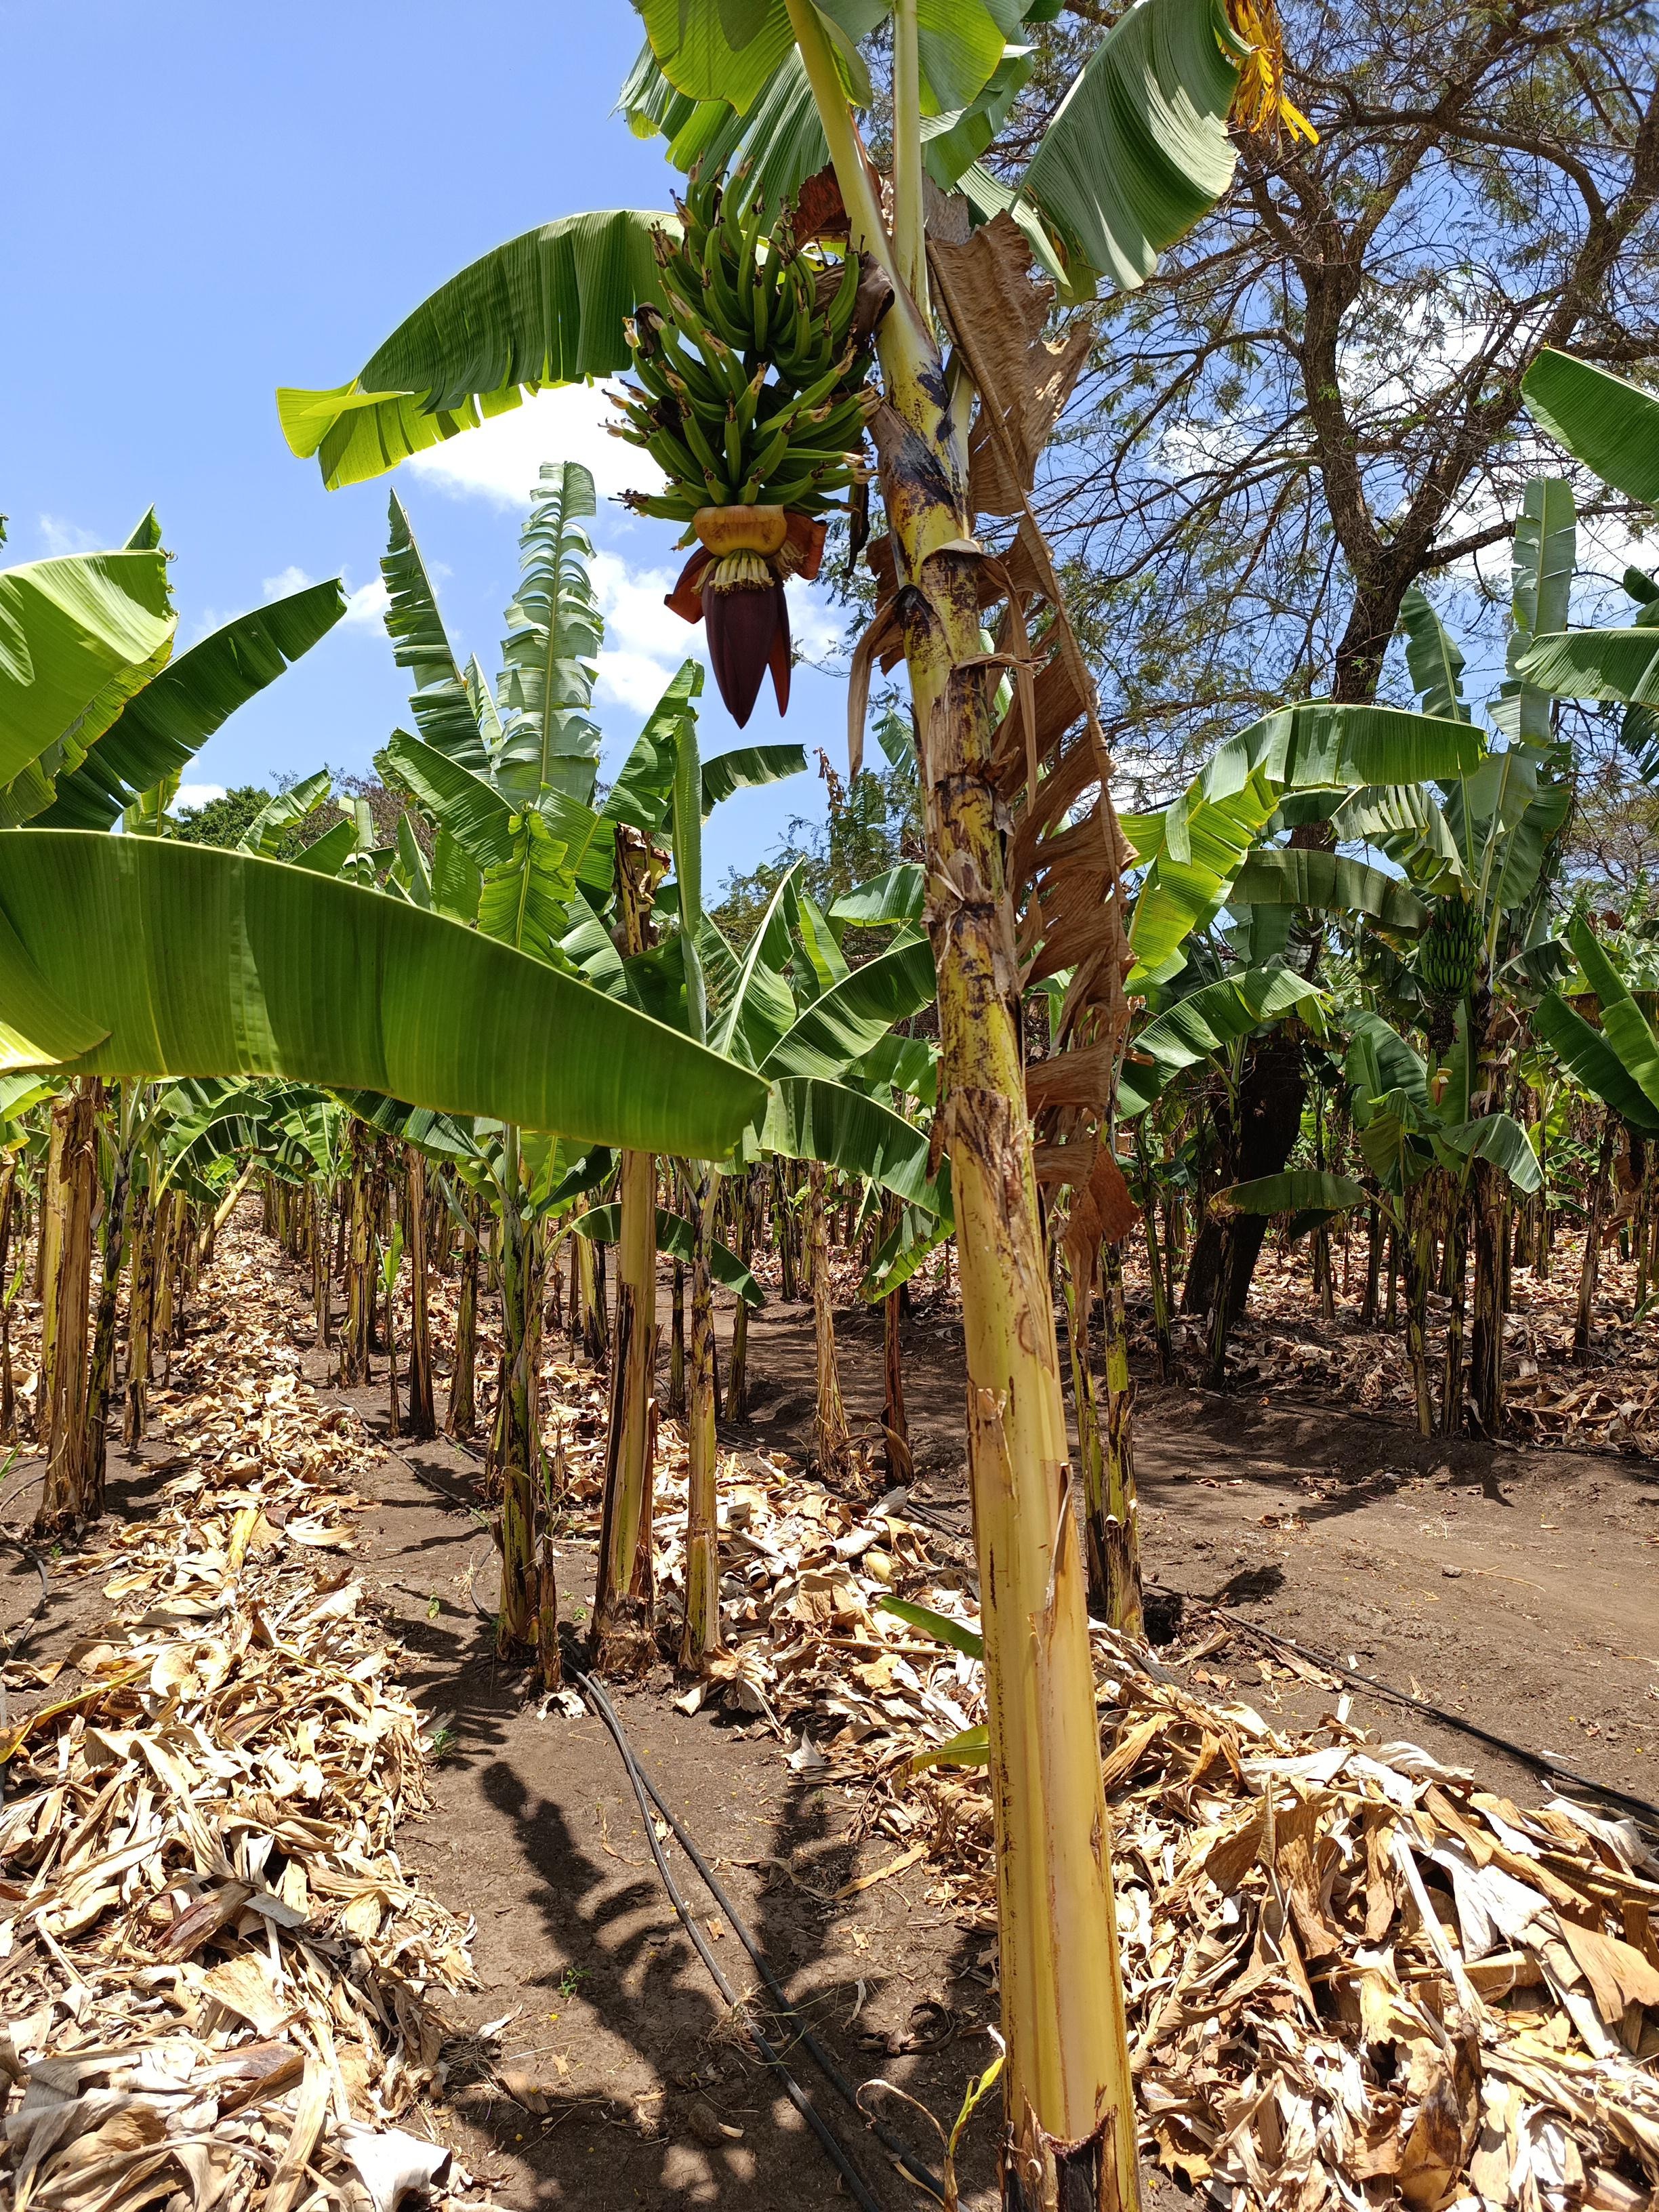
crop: banana
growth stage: development fruit
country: Tanzania
